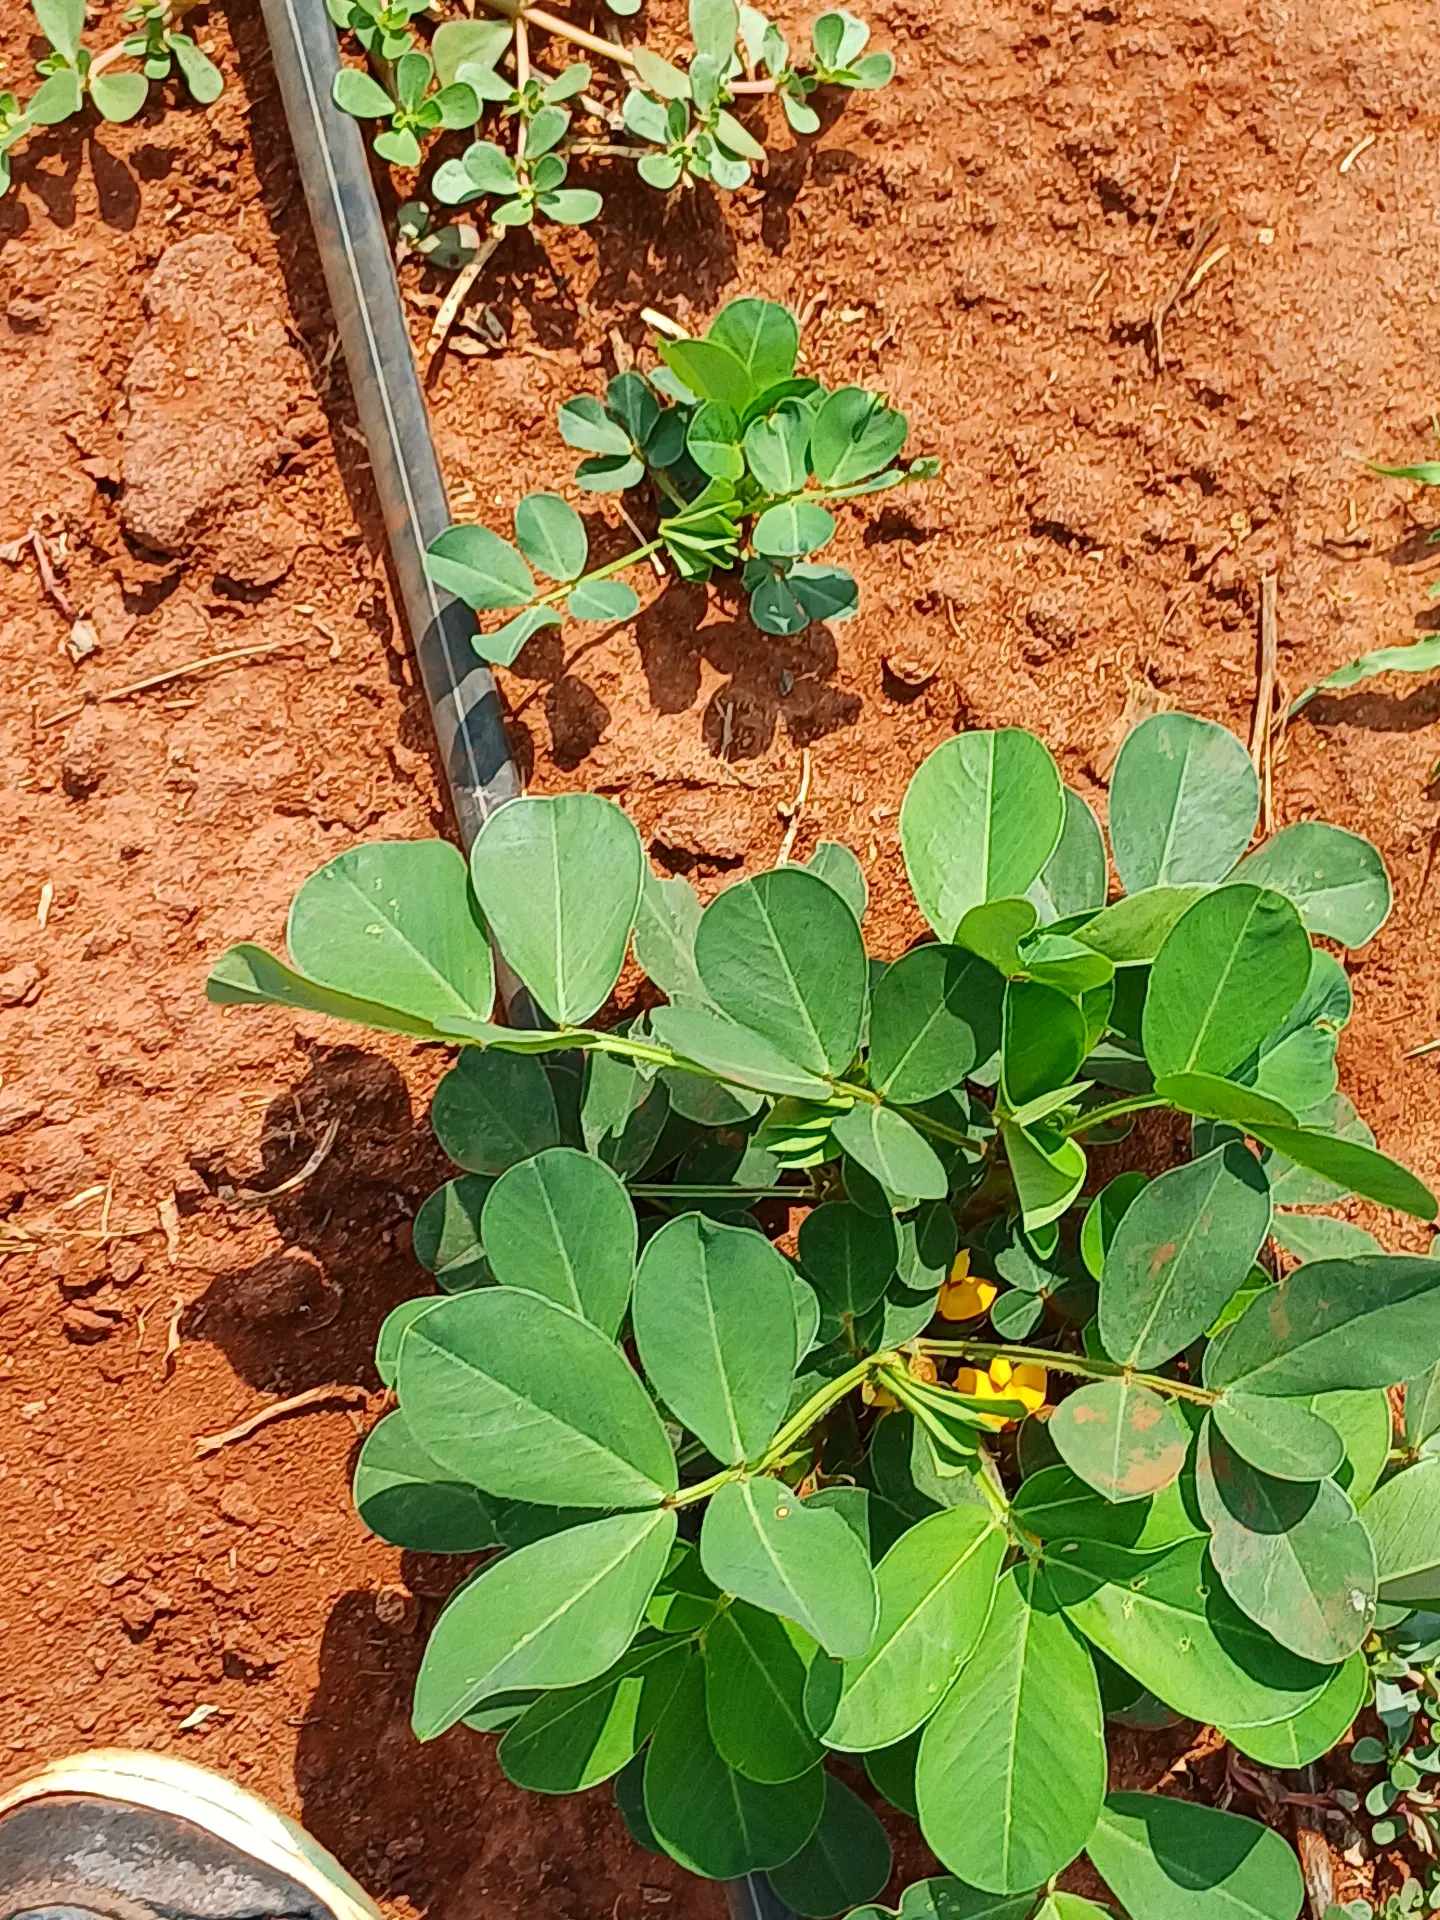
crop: groundnut
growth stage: vegetative
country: Kenya
